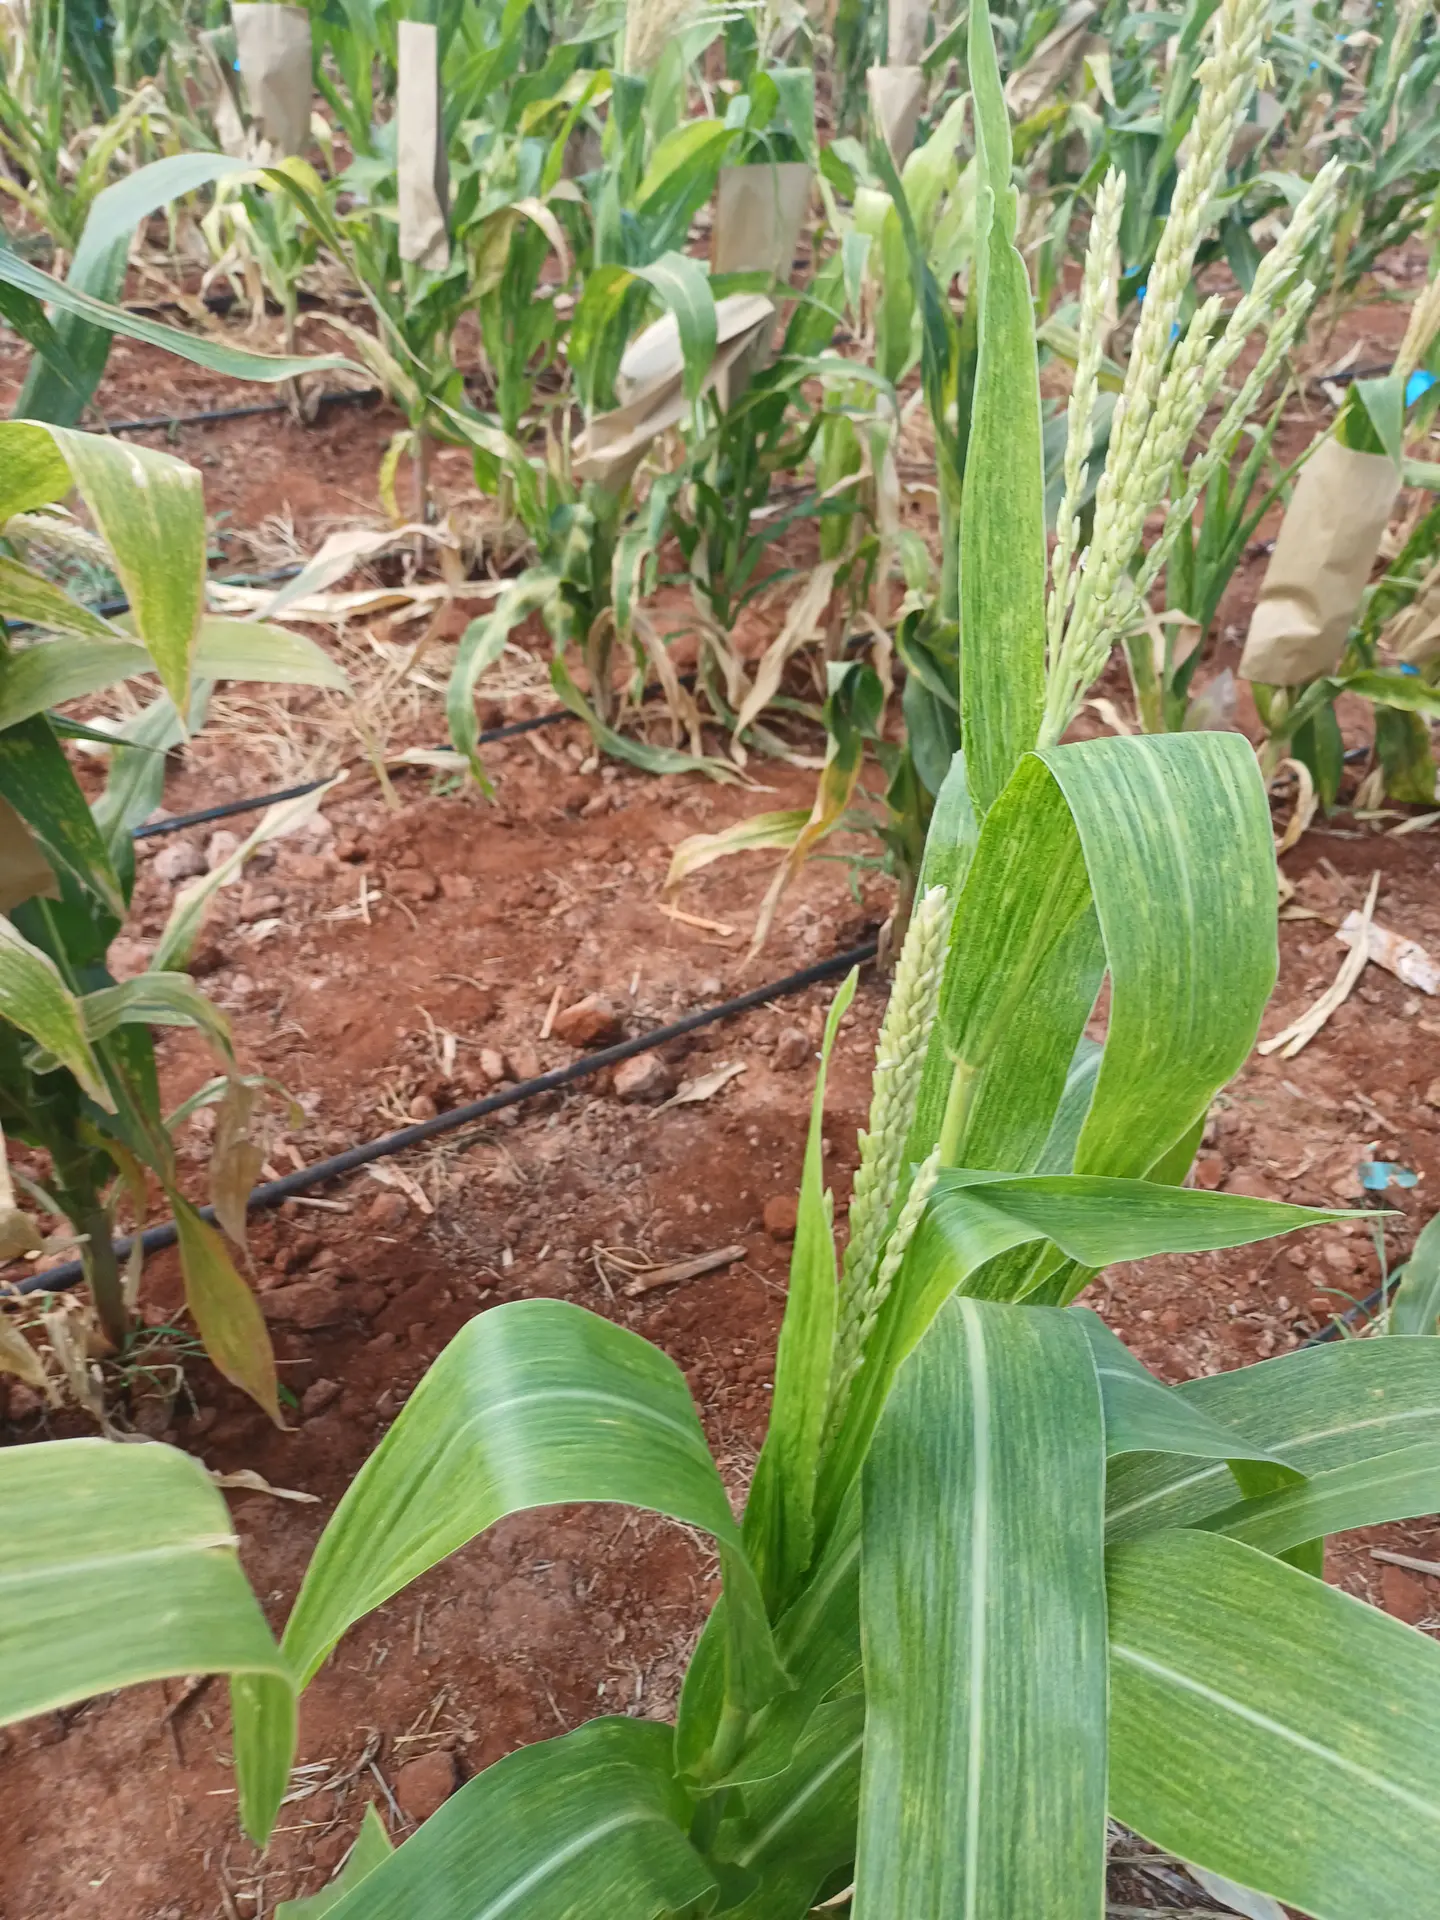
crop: maize
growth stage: flowering
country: Kenya
